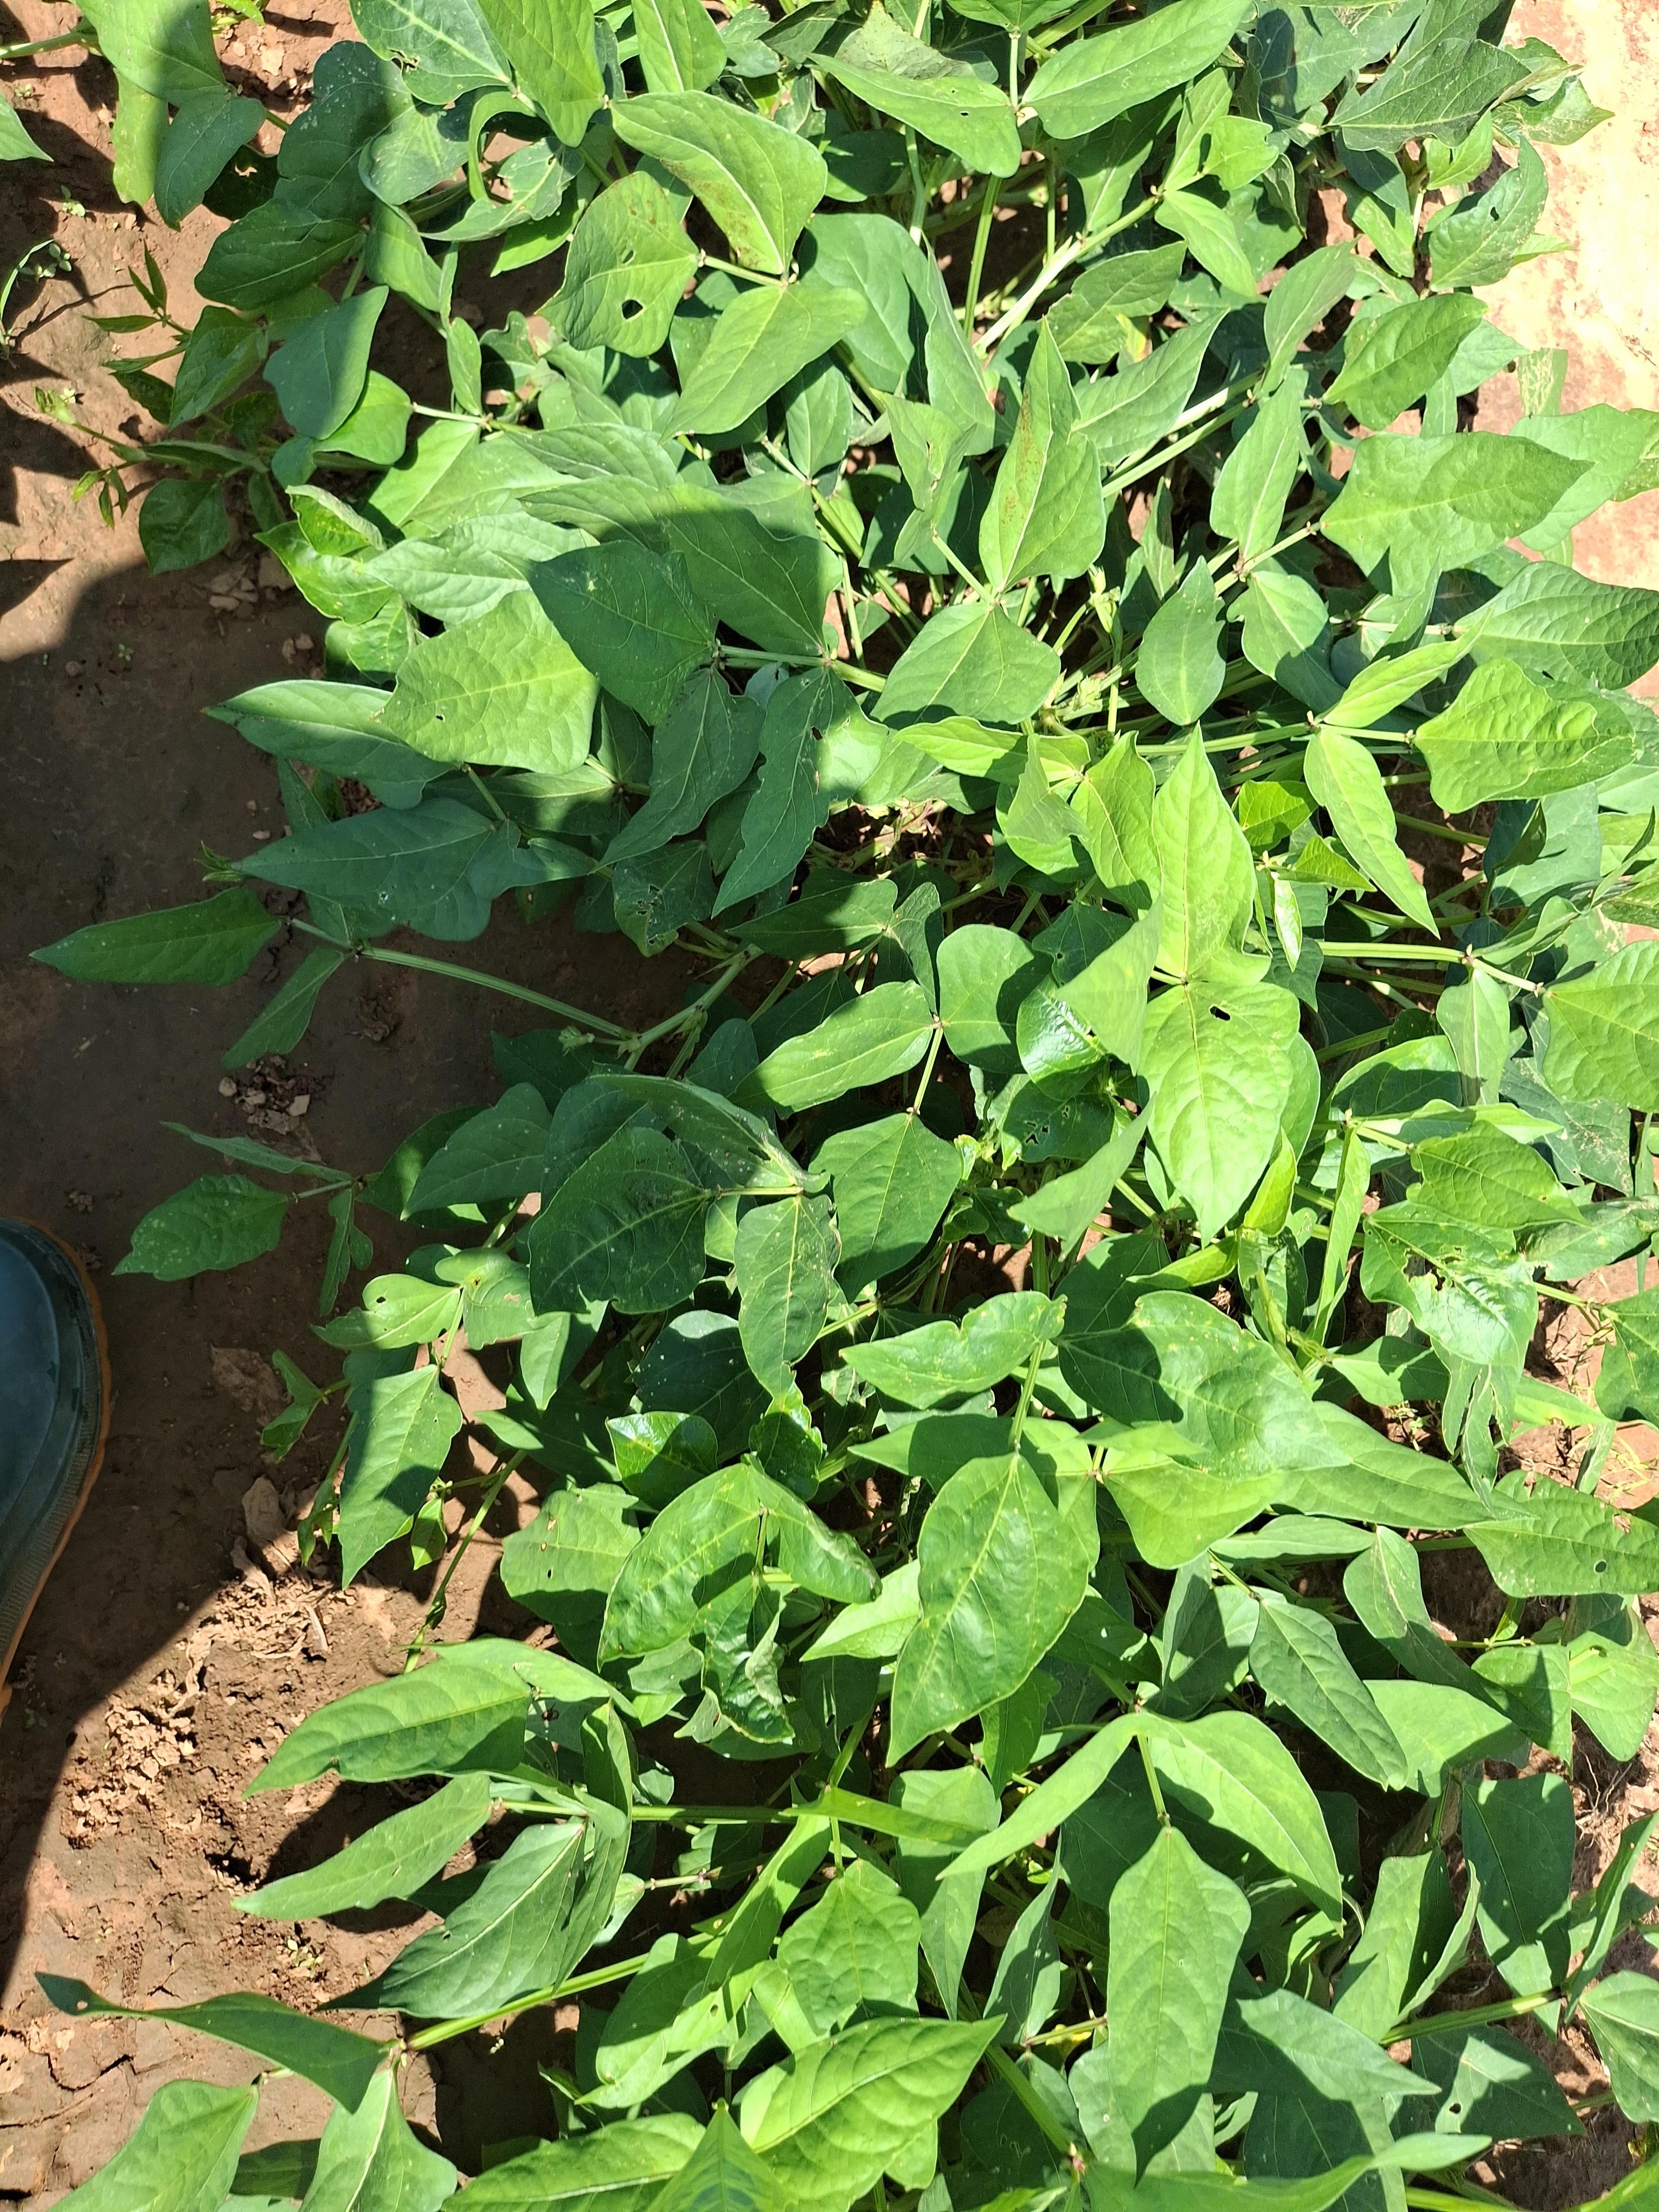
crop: cowpea
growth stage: flowering
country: Nigeria
